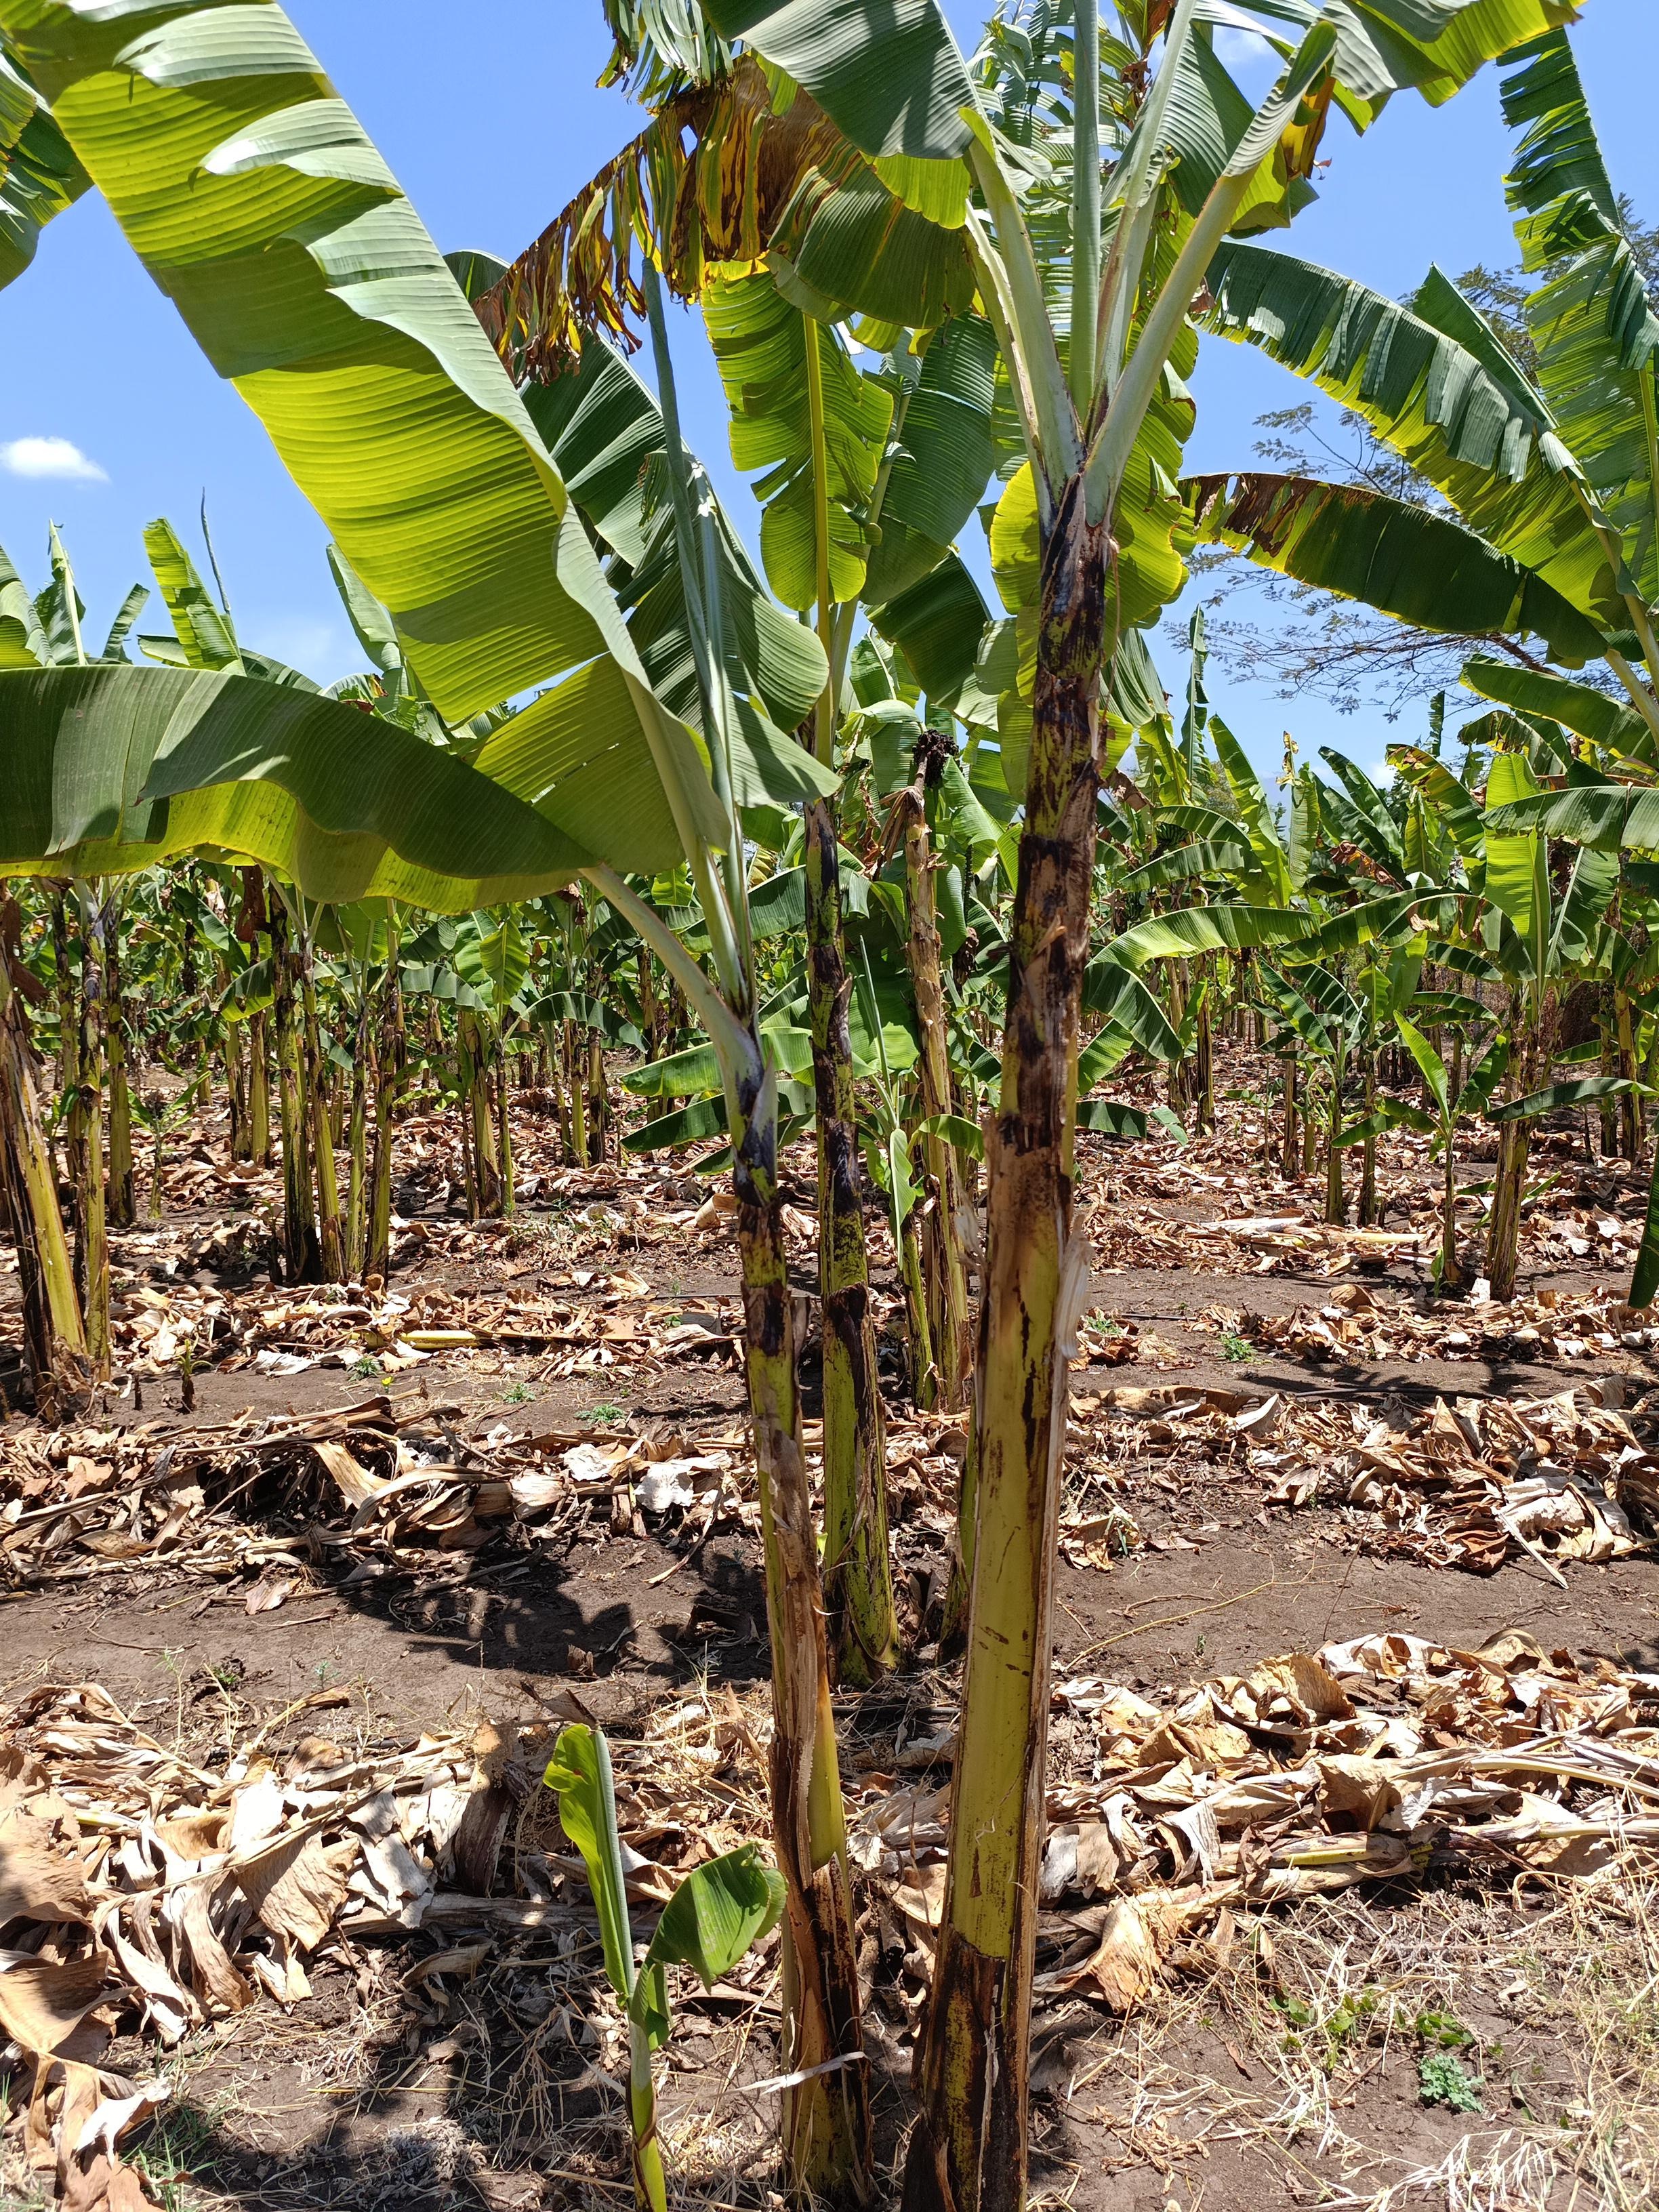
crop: banana
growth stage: vegetative
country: Tanzania
